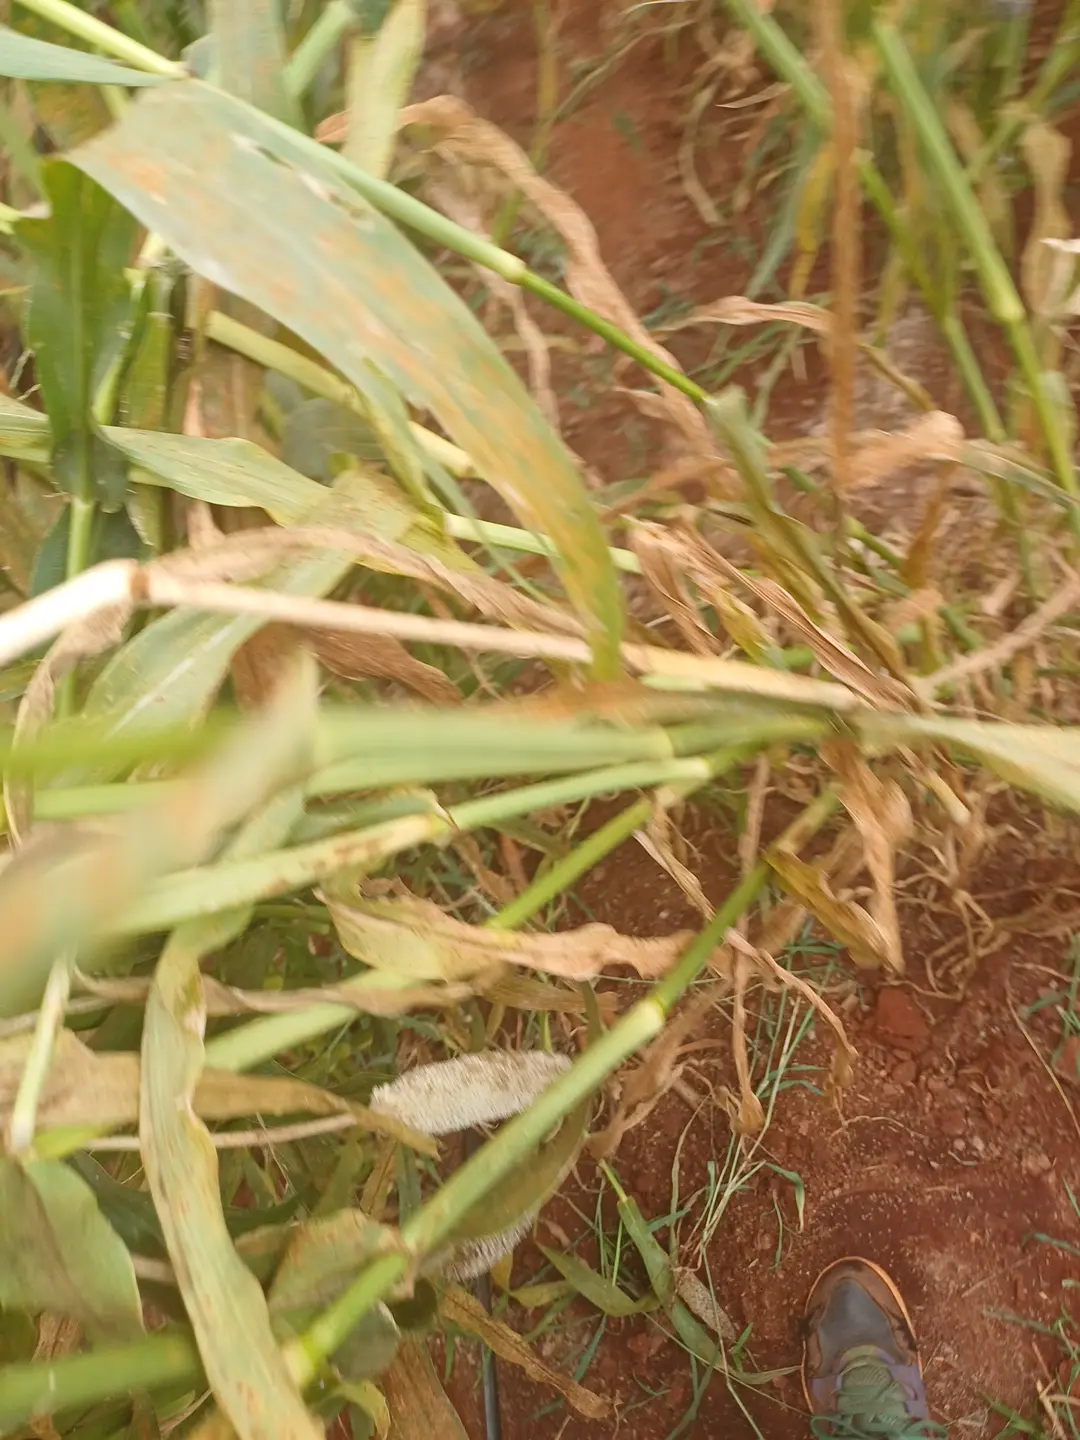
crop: pearl millet
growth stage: pegging
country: Kenya
